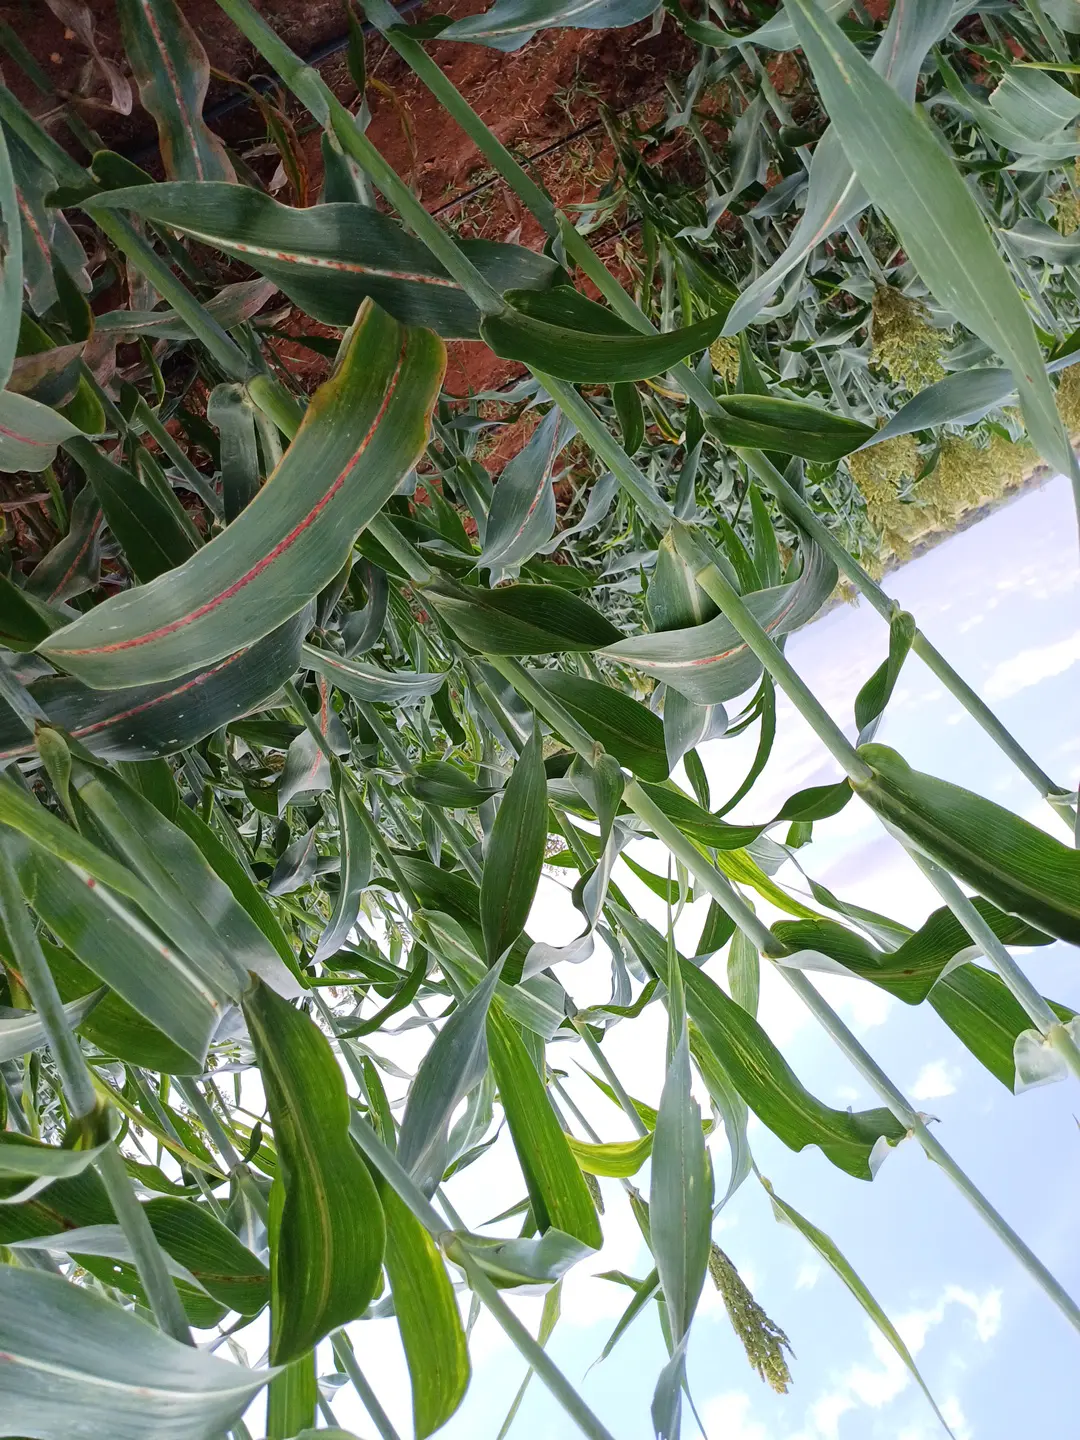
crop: sorghum
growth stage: flowering
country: Kenya
